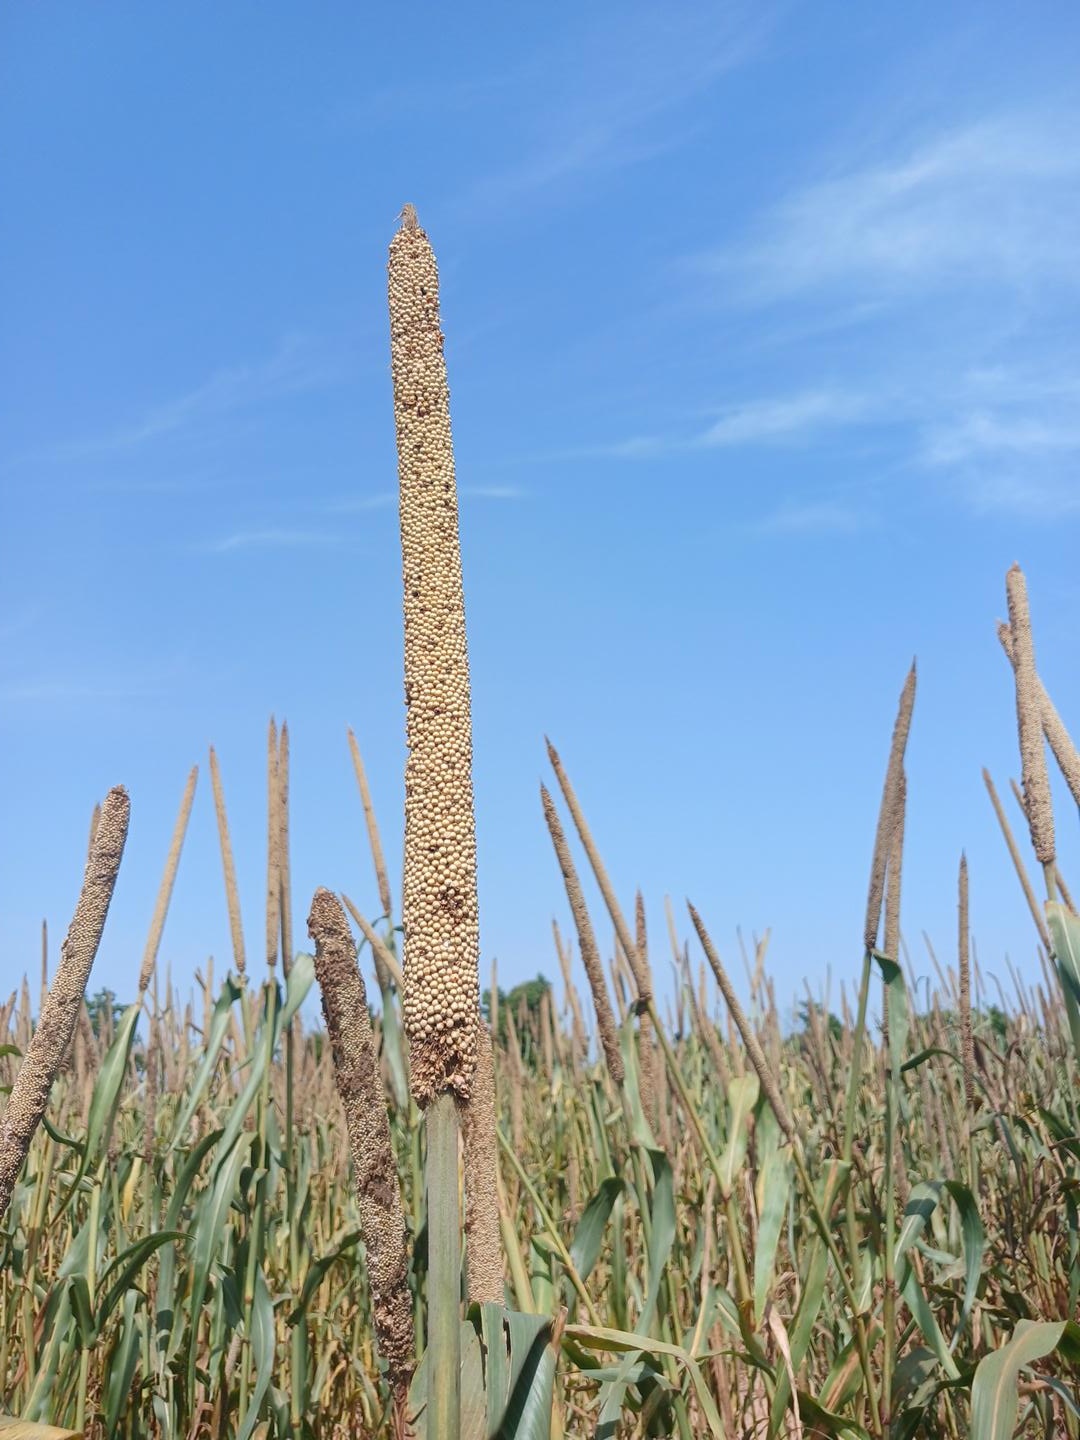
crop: pearl millet
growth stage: maturity
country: Senegal
